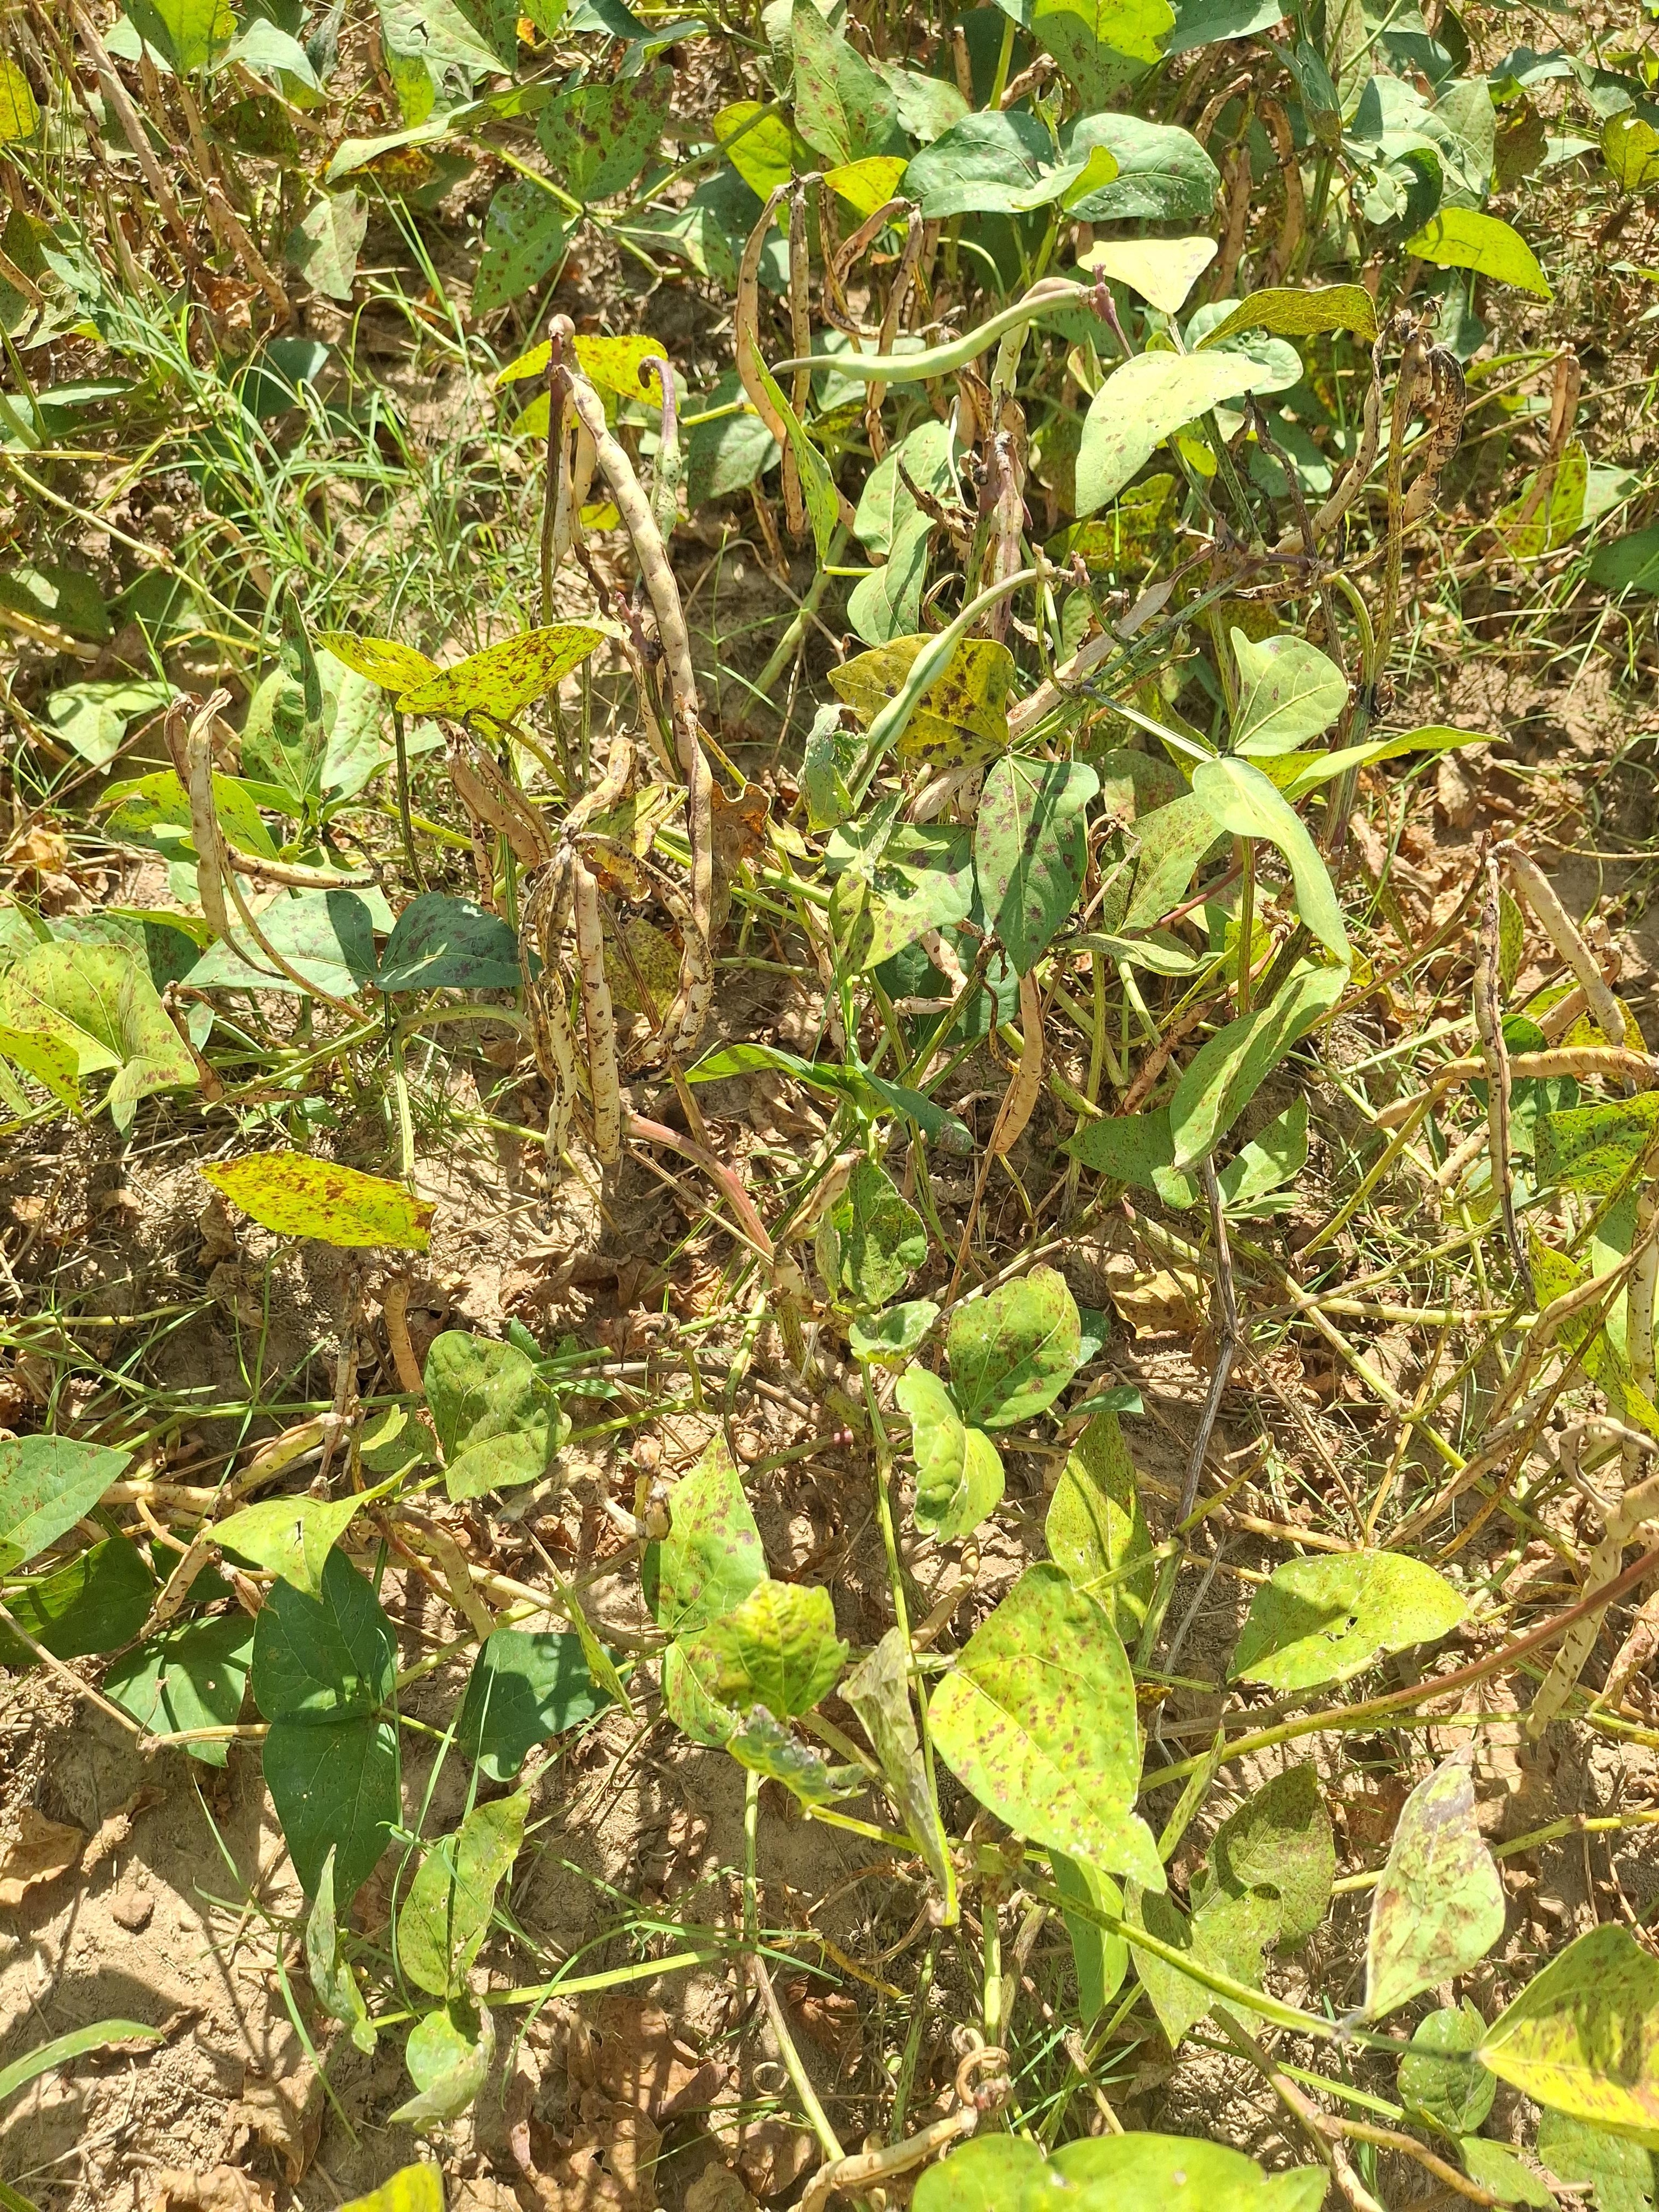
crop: cowpea
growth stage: maturity
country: Nigeria
